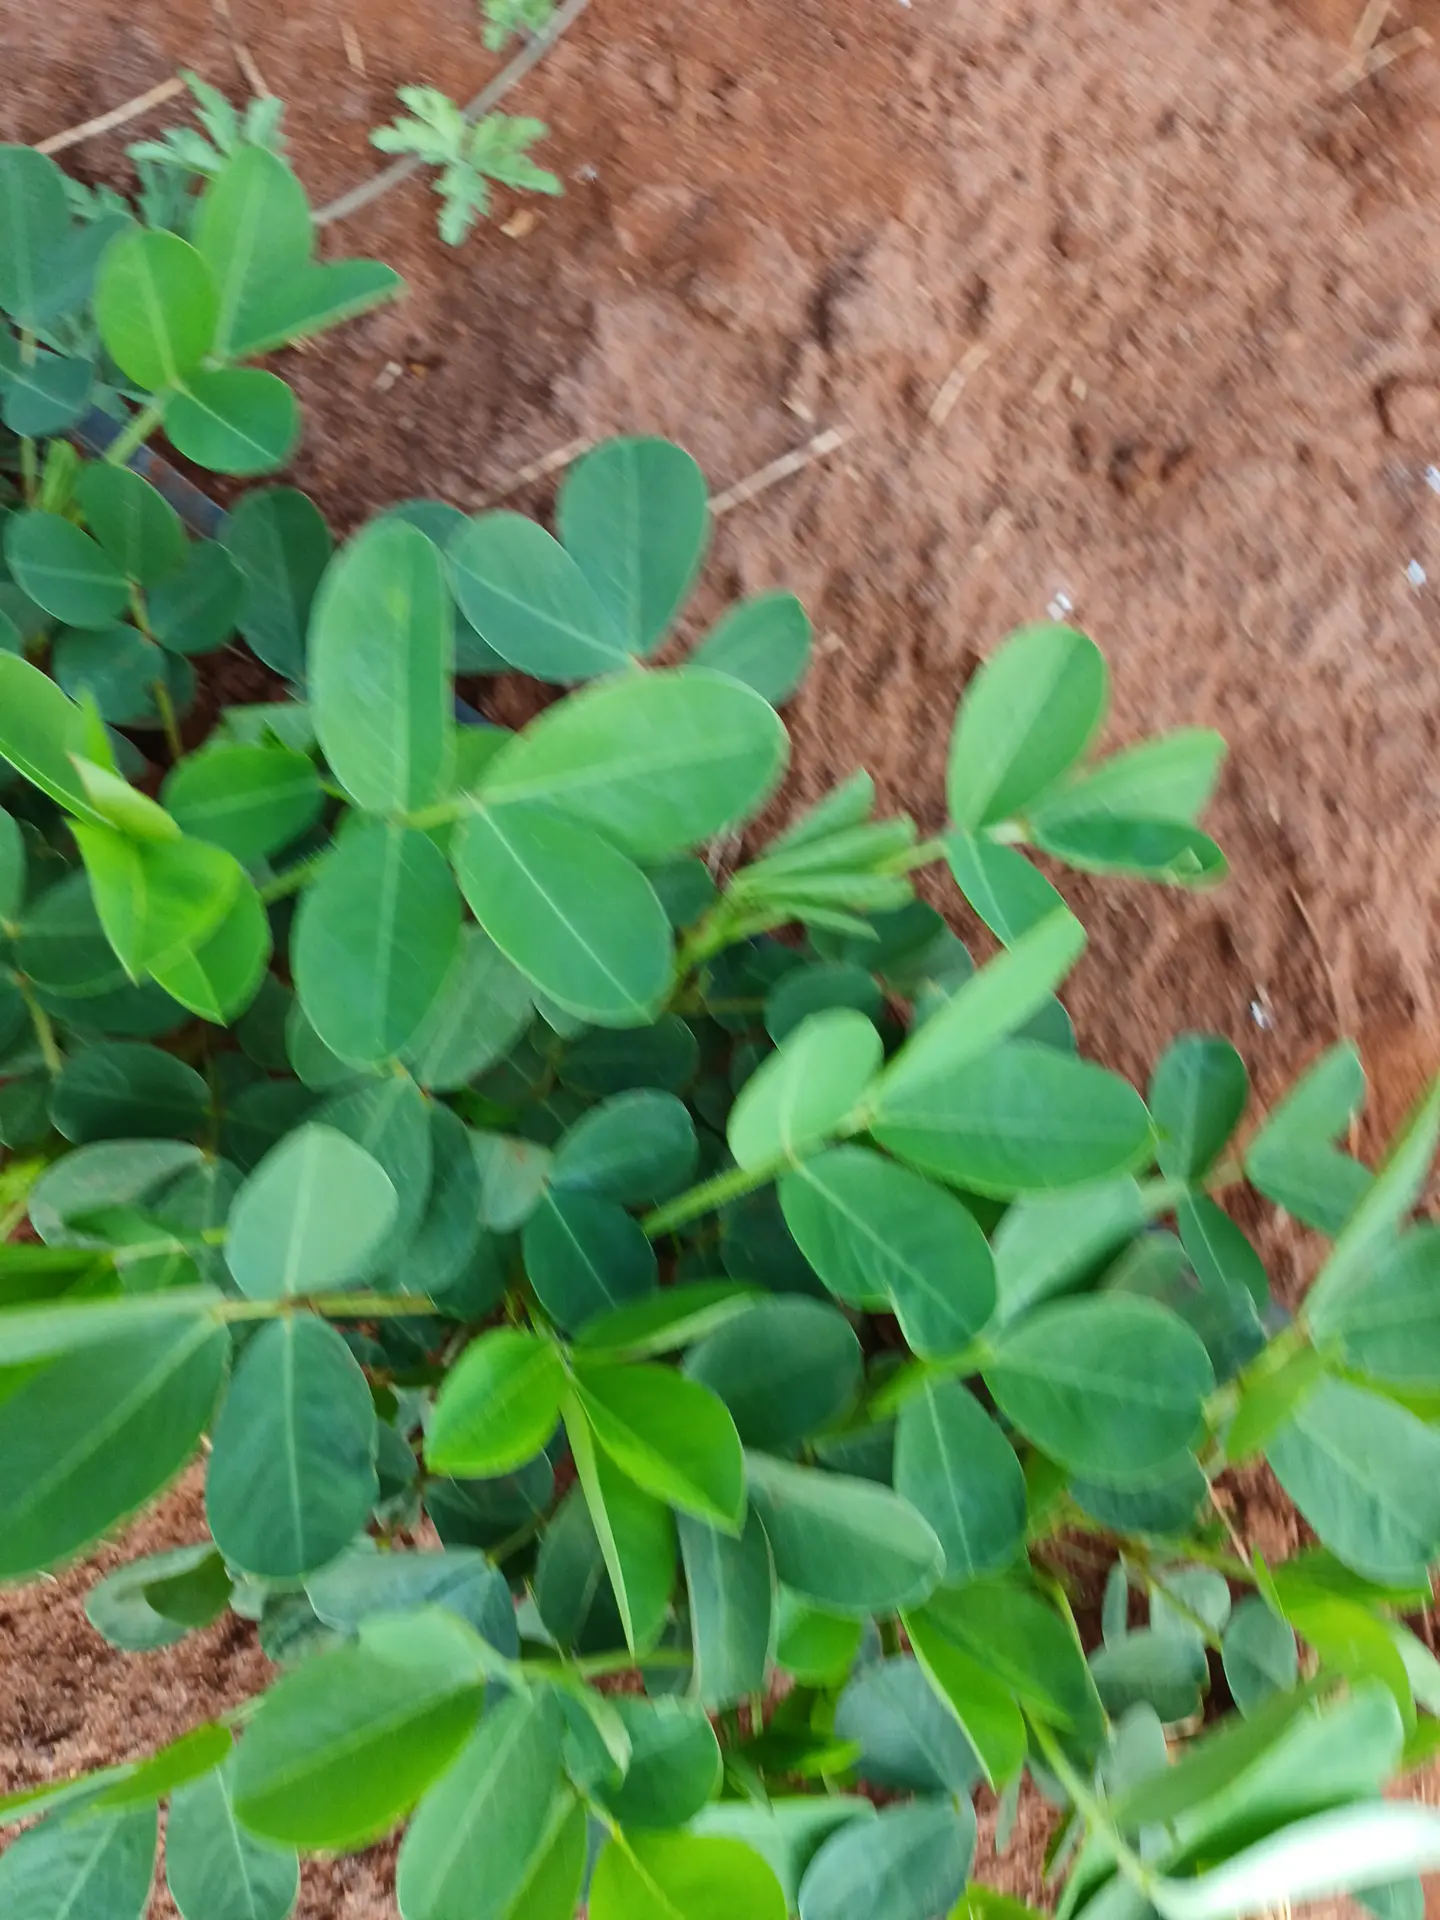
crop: groundnut
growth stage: vegetative
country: Kenya
